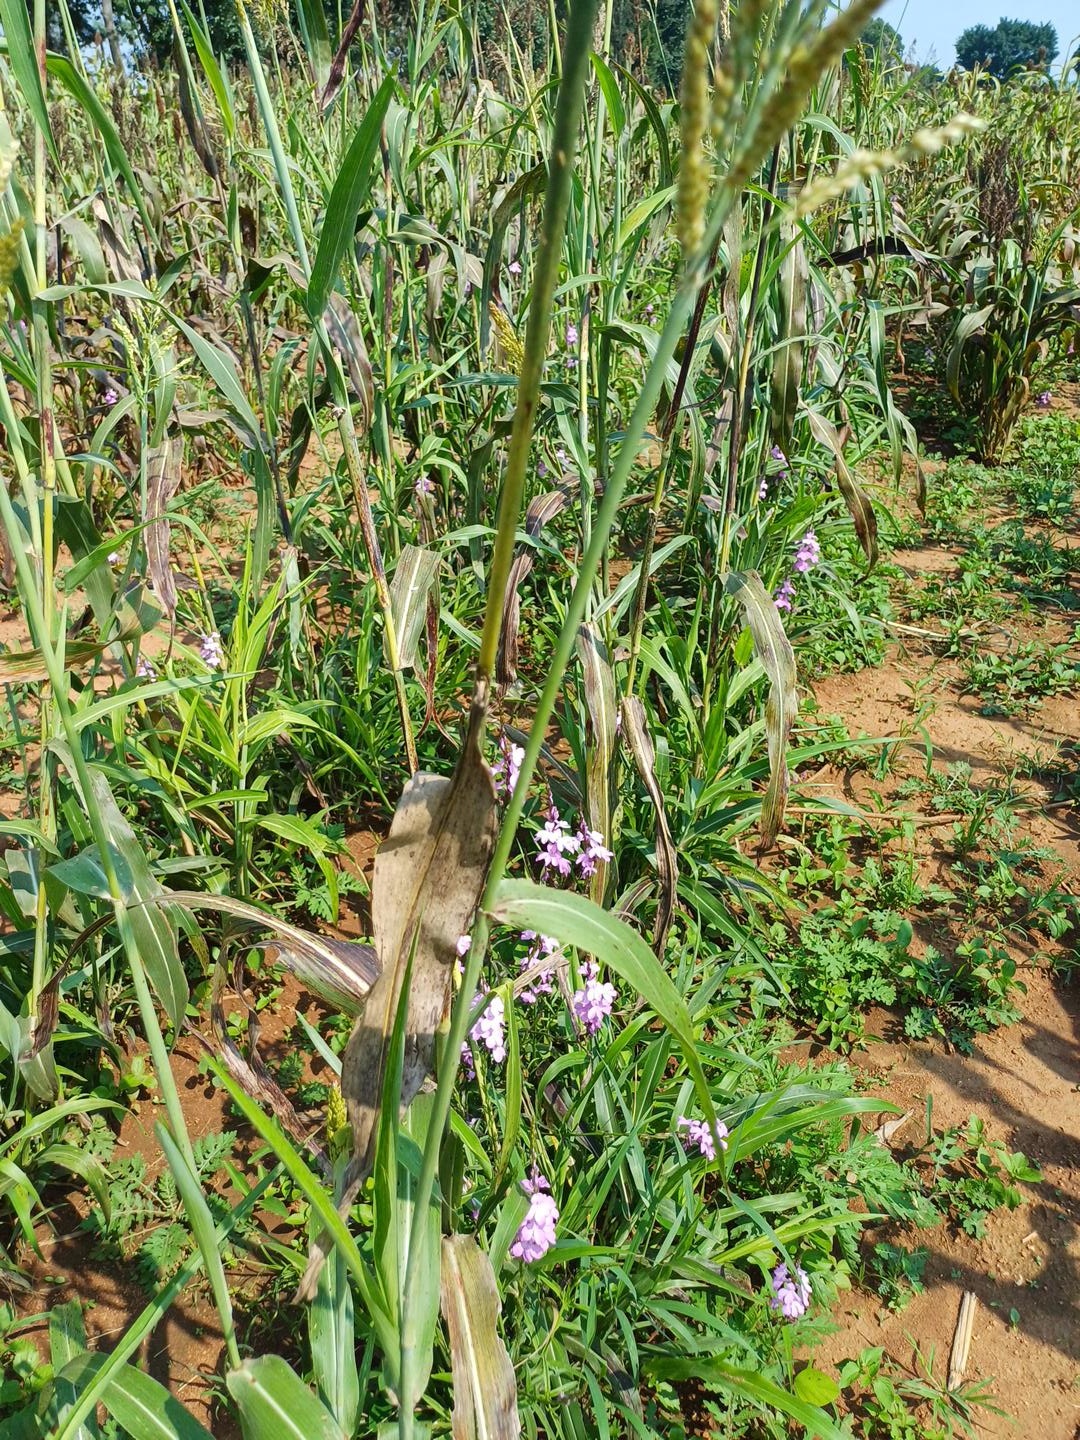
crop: sorghum
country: Kenya
